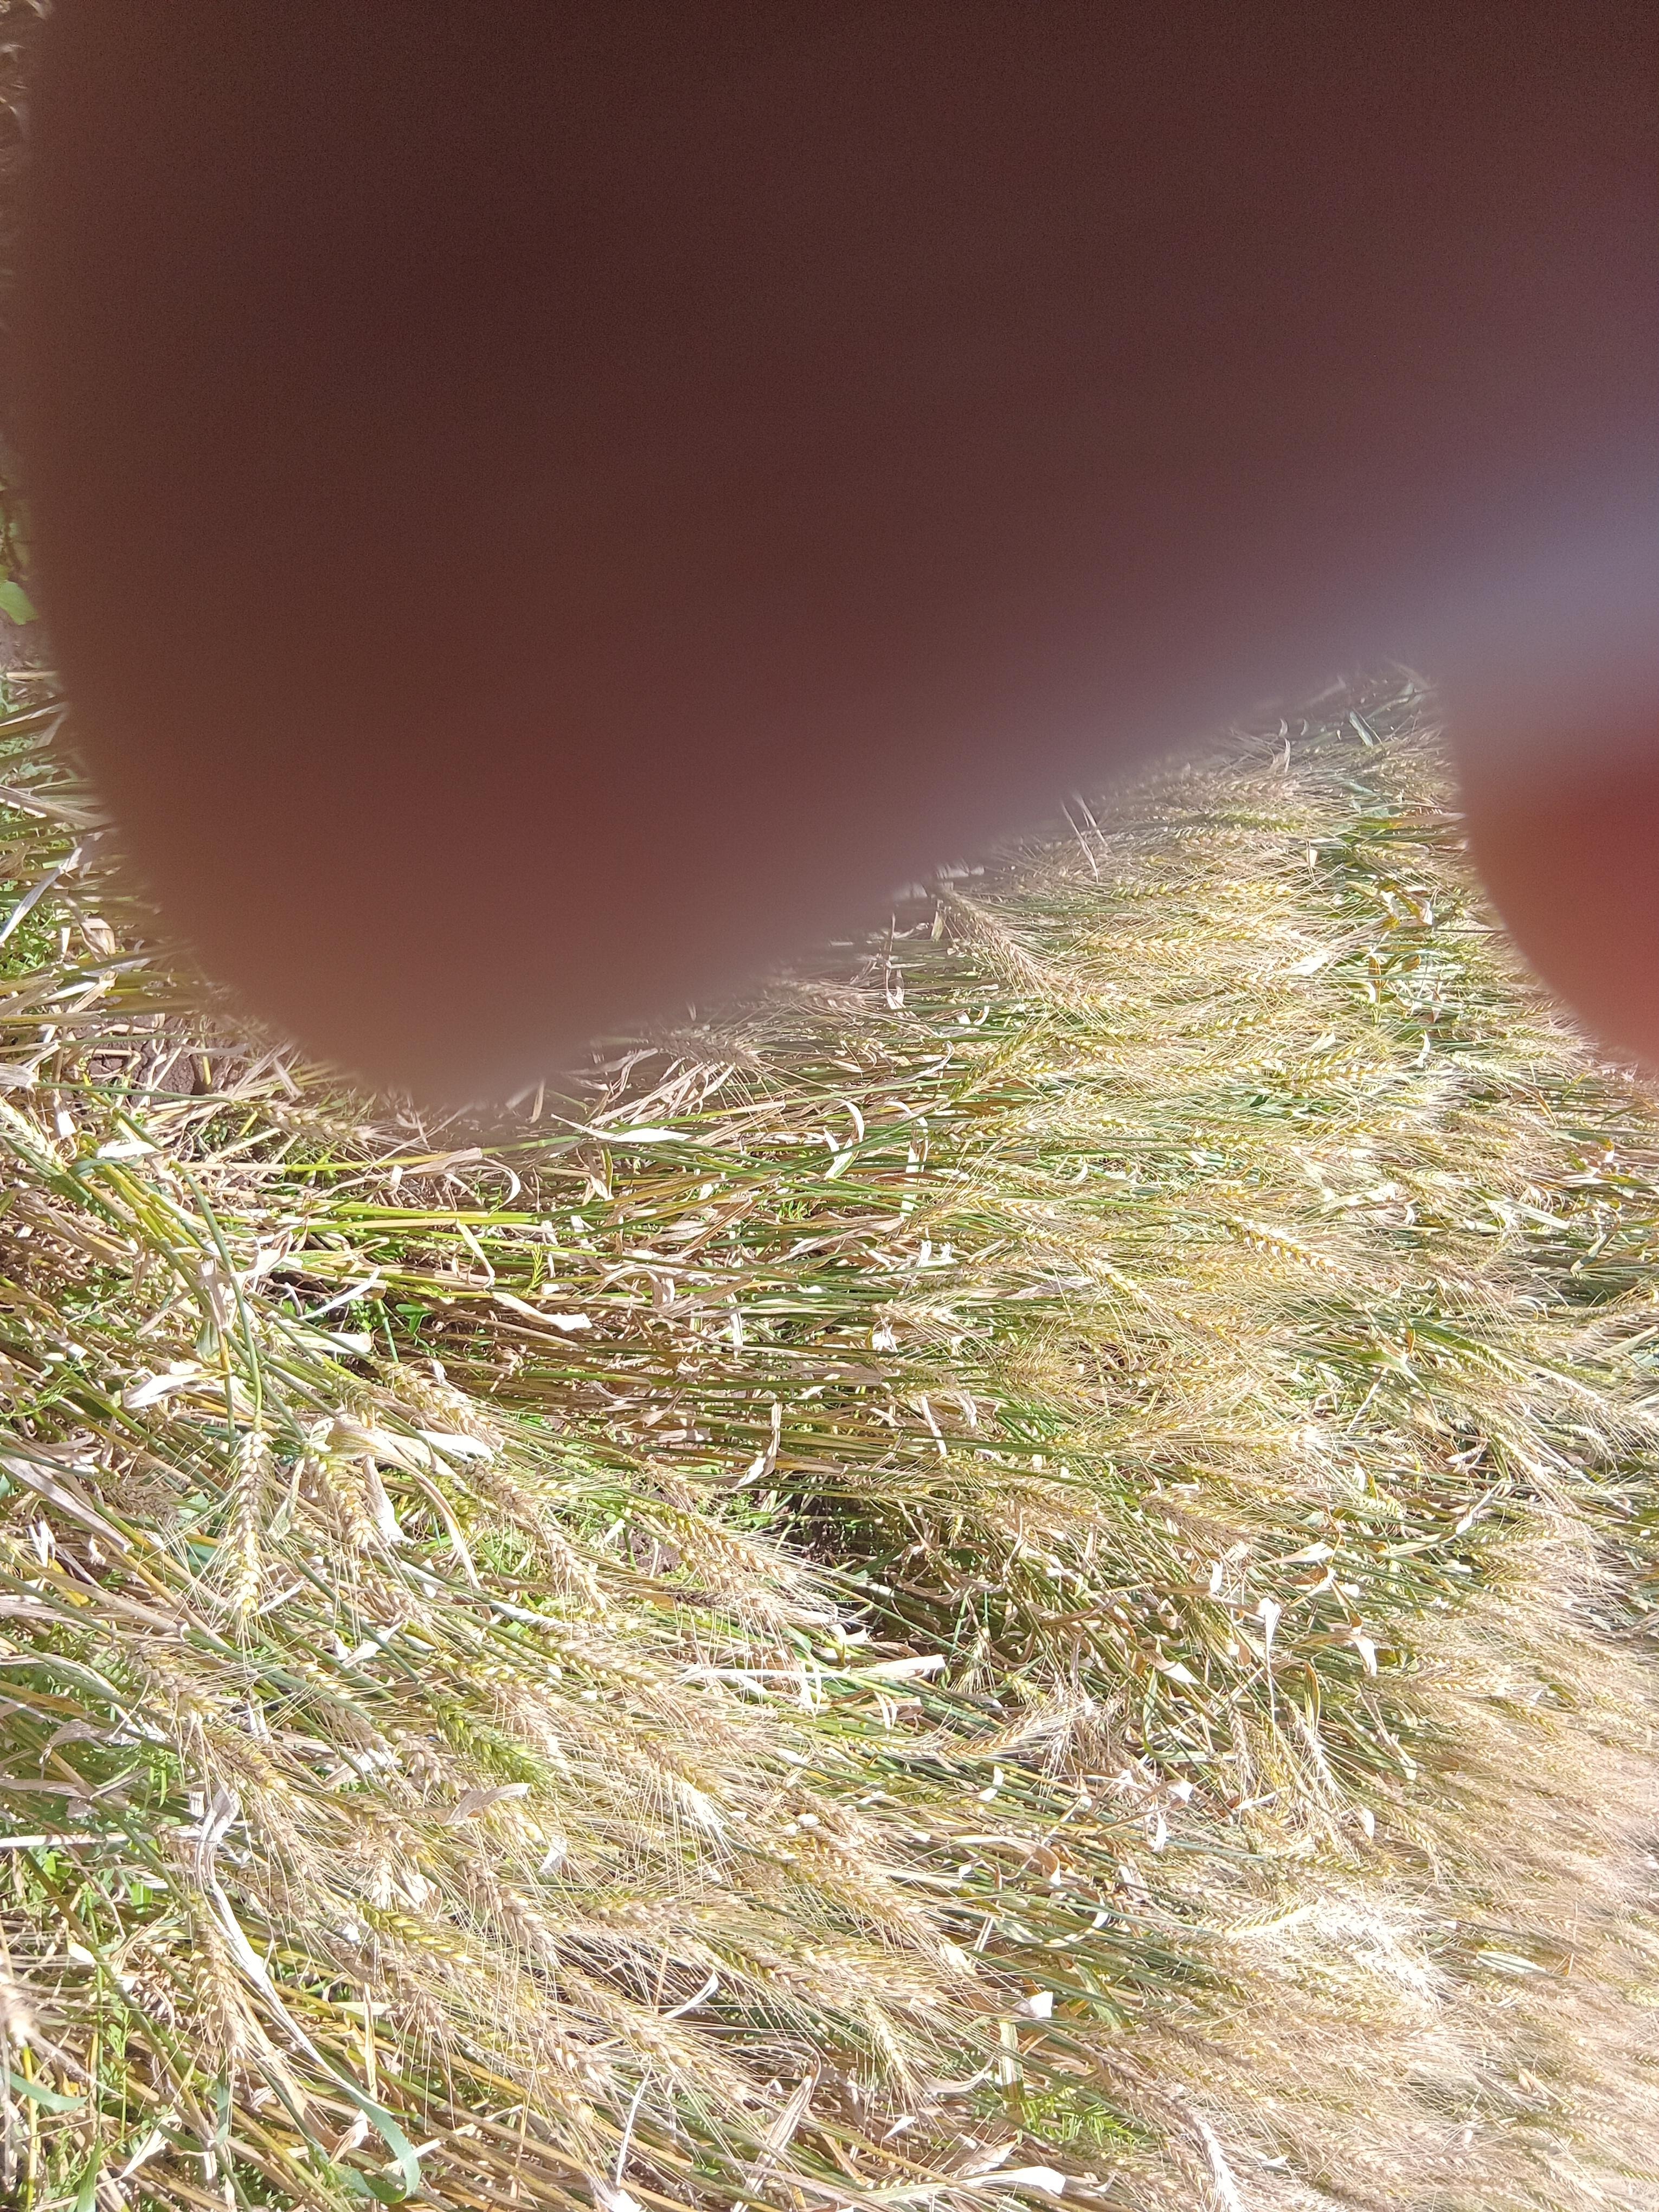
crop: wheat
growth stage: maturity
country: Kenya
